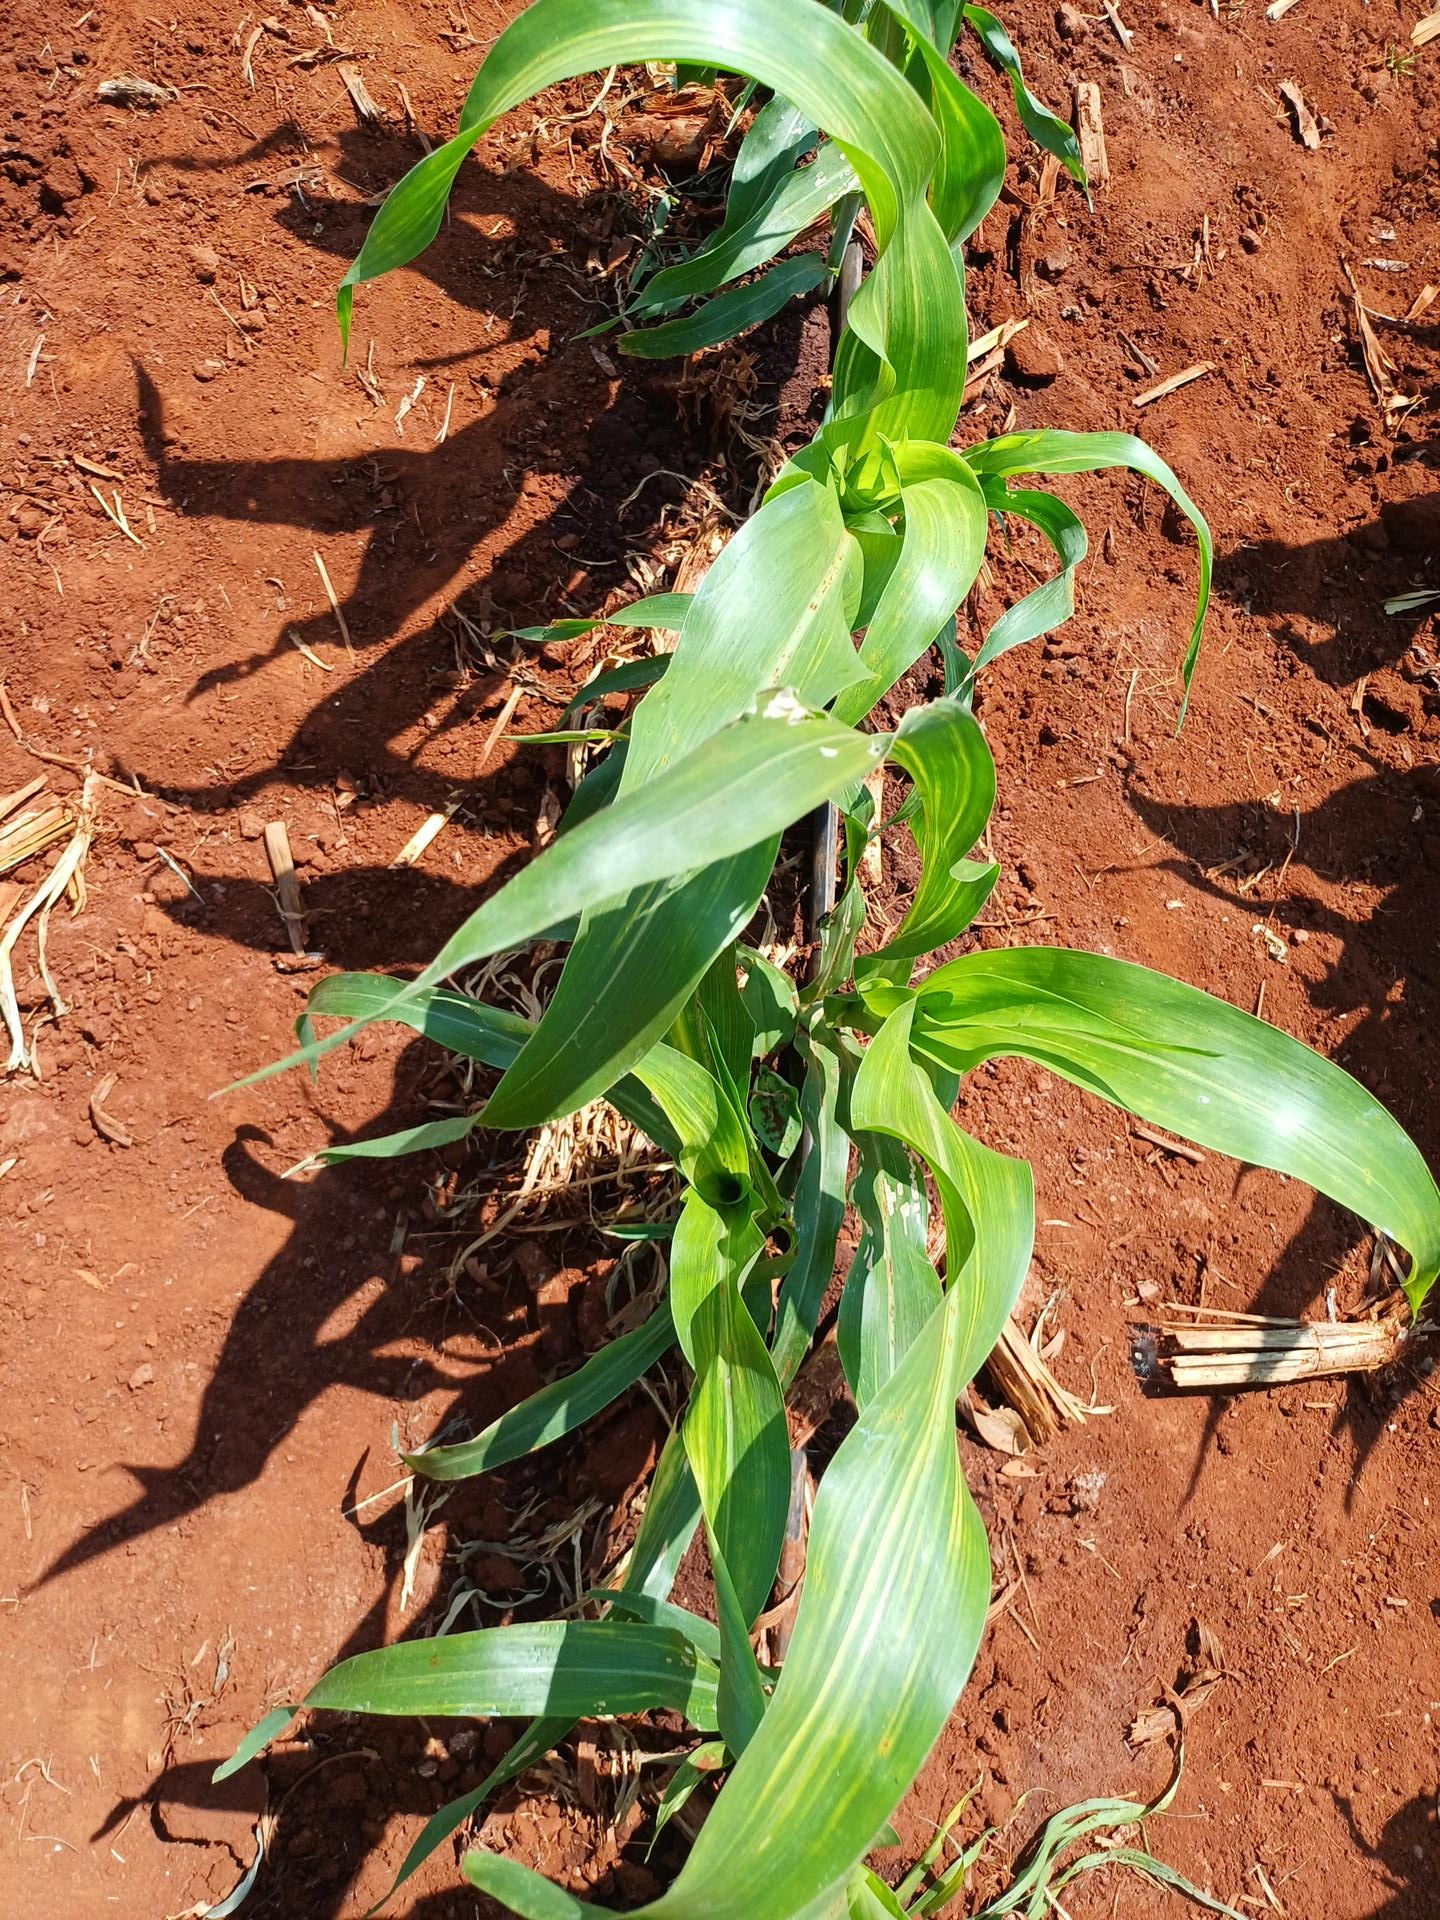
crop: sorghum
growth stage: vegetative
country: Kenya
